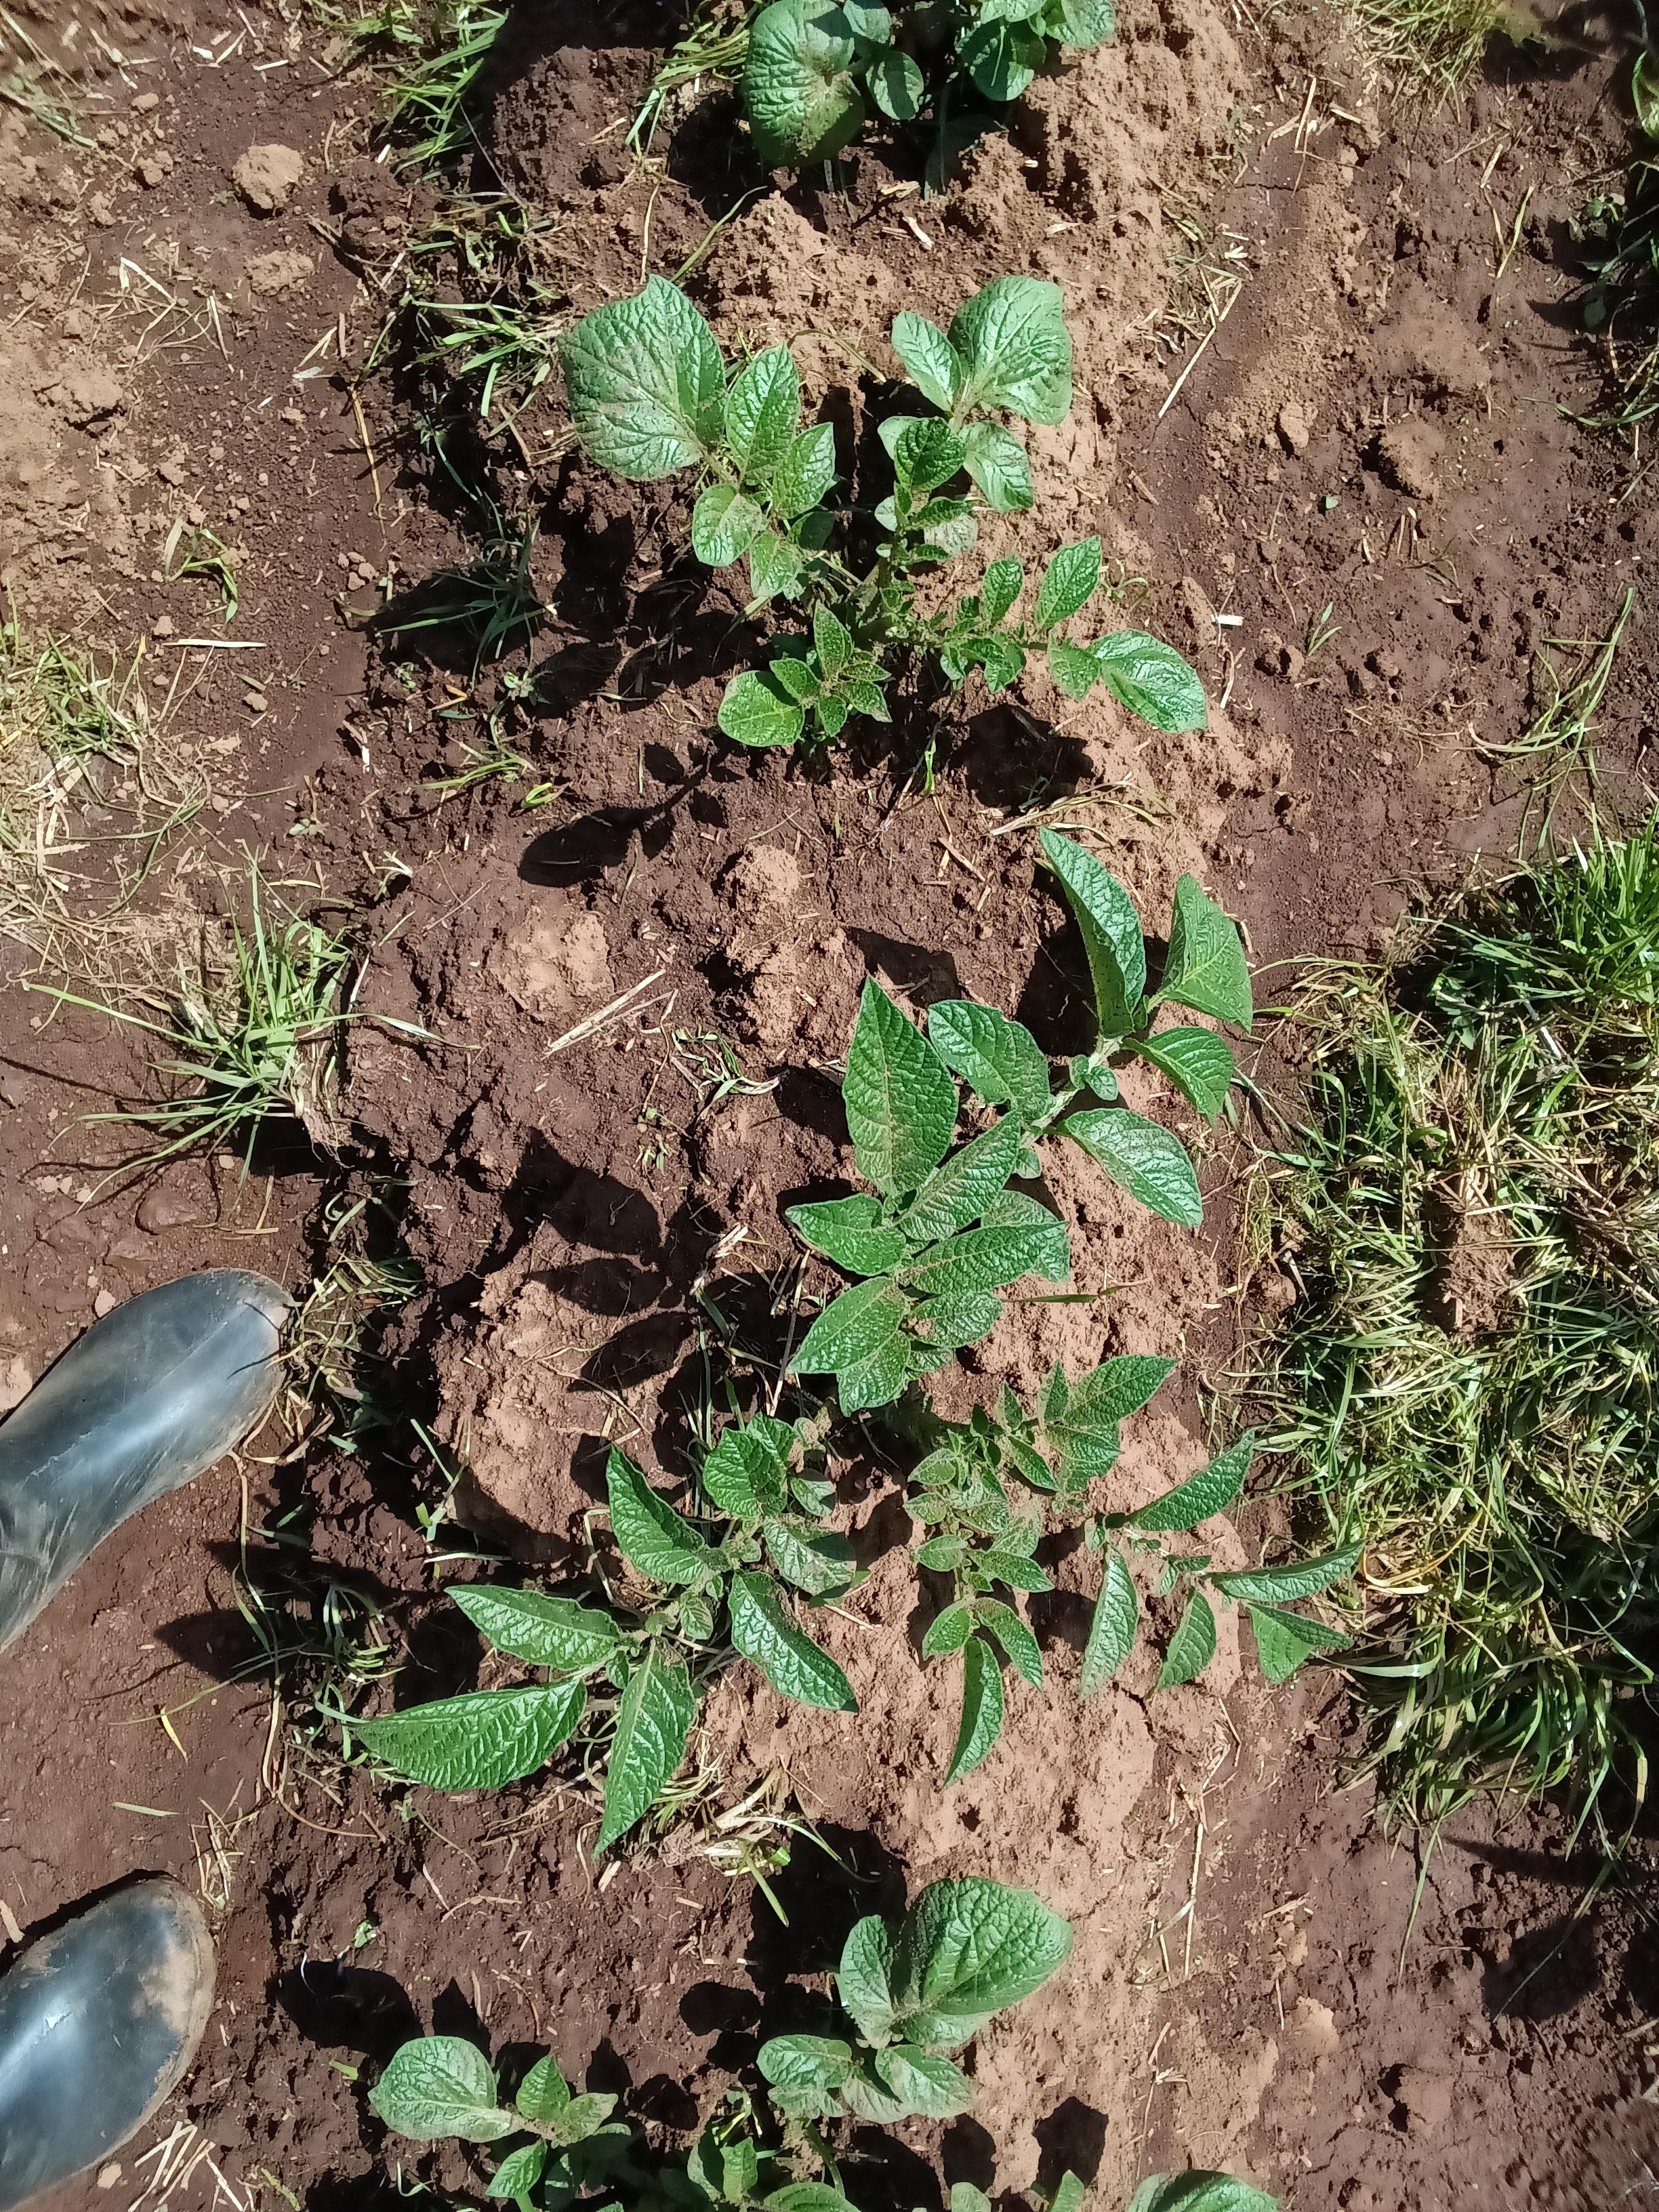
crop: potato
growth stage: vegetative
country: Kenya
